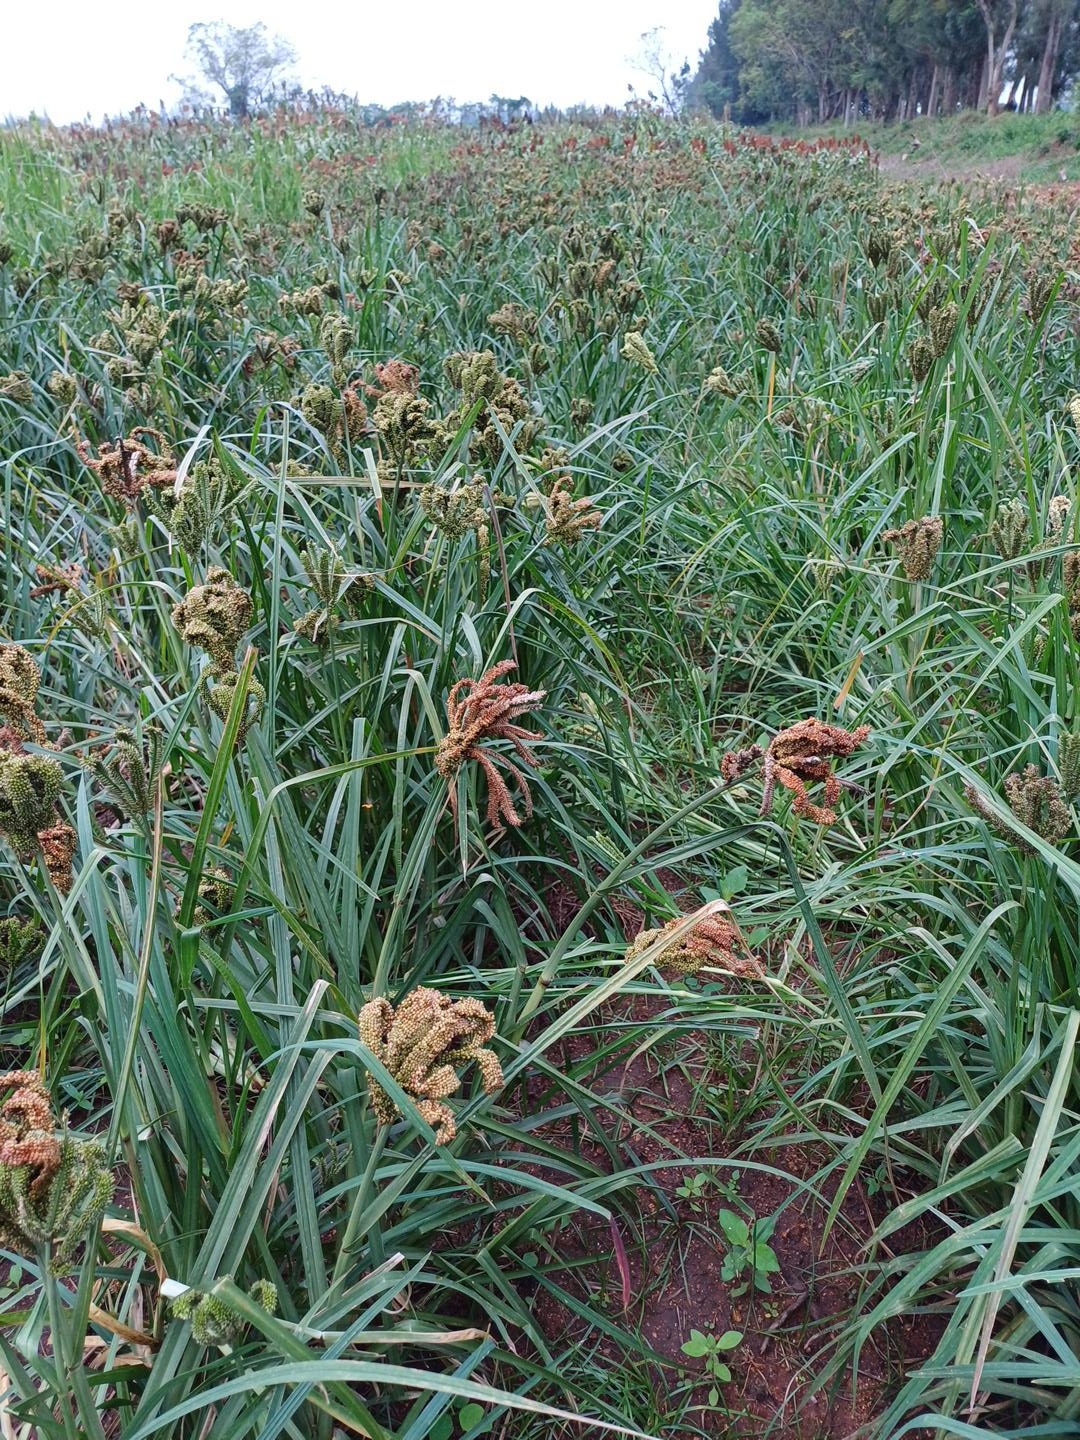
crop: finger millet
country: Kenya
